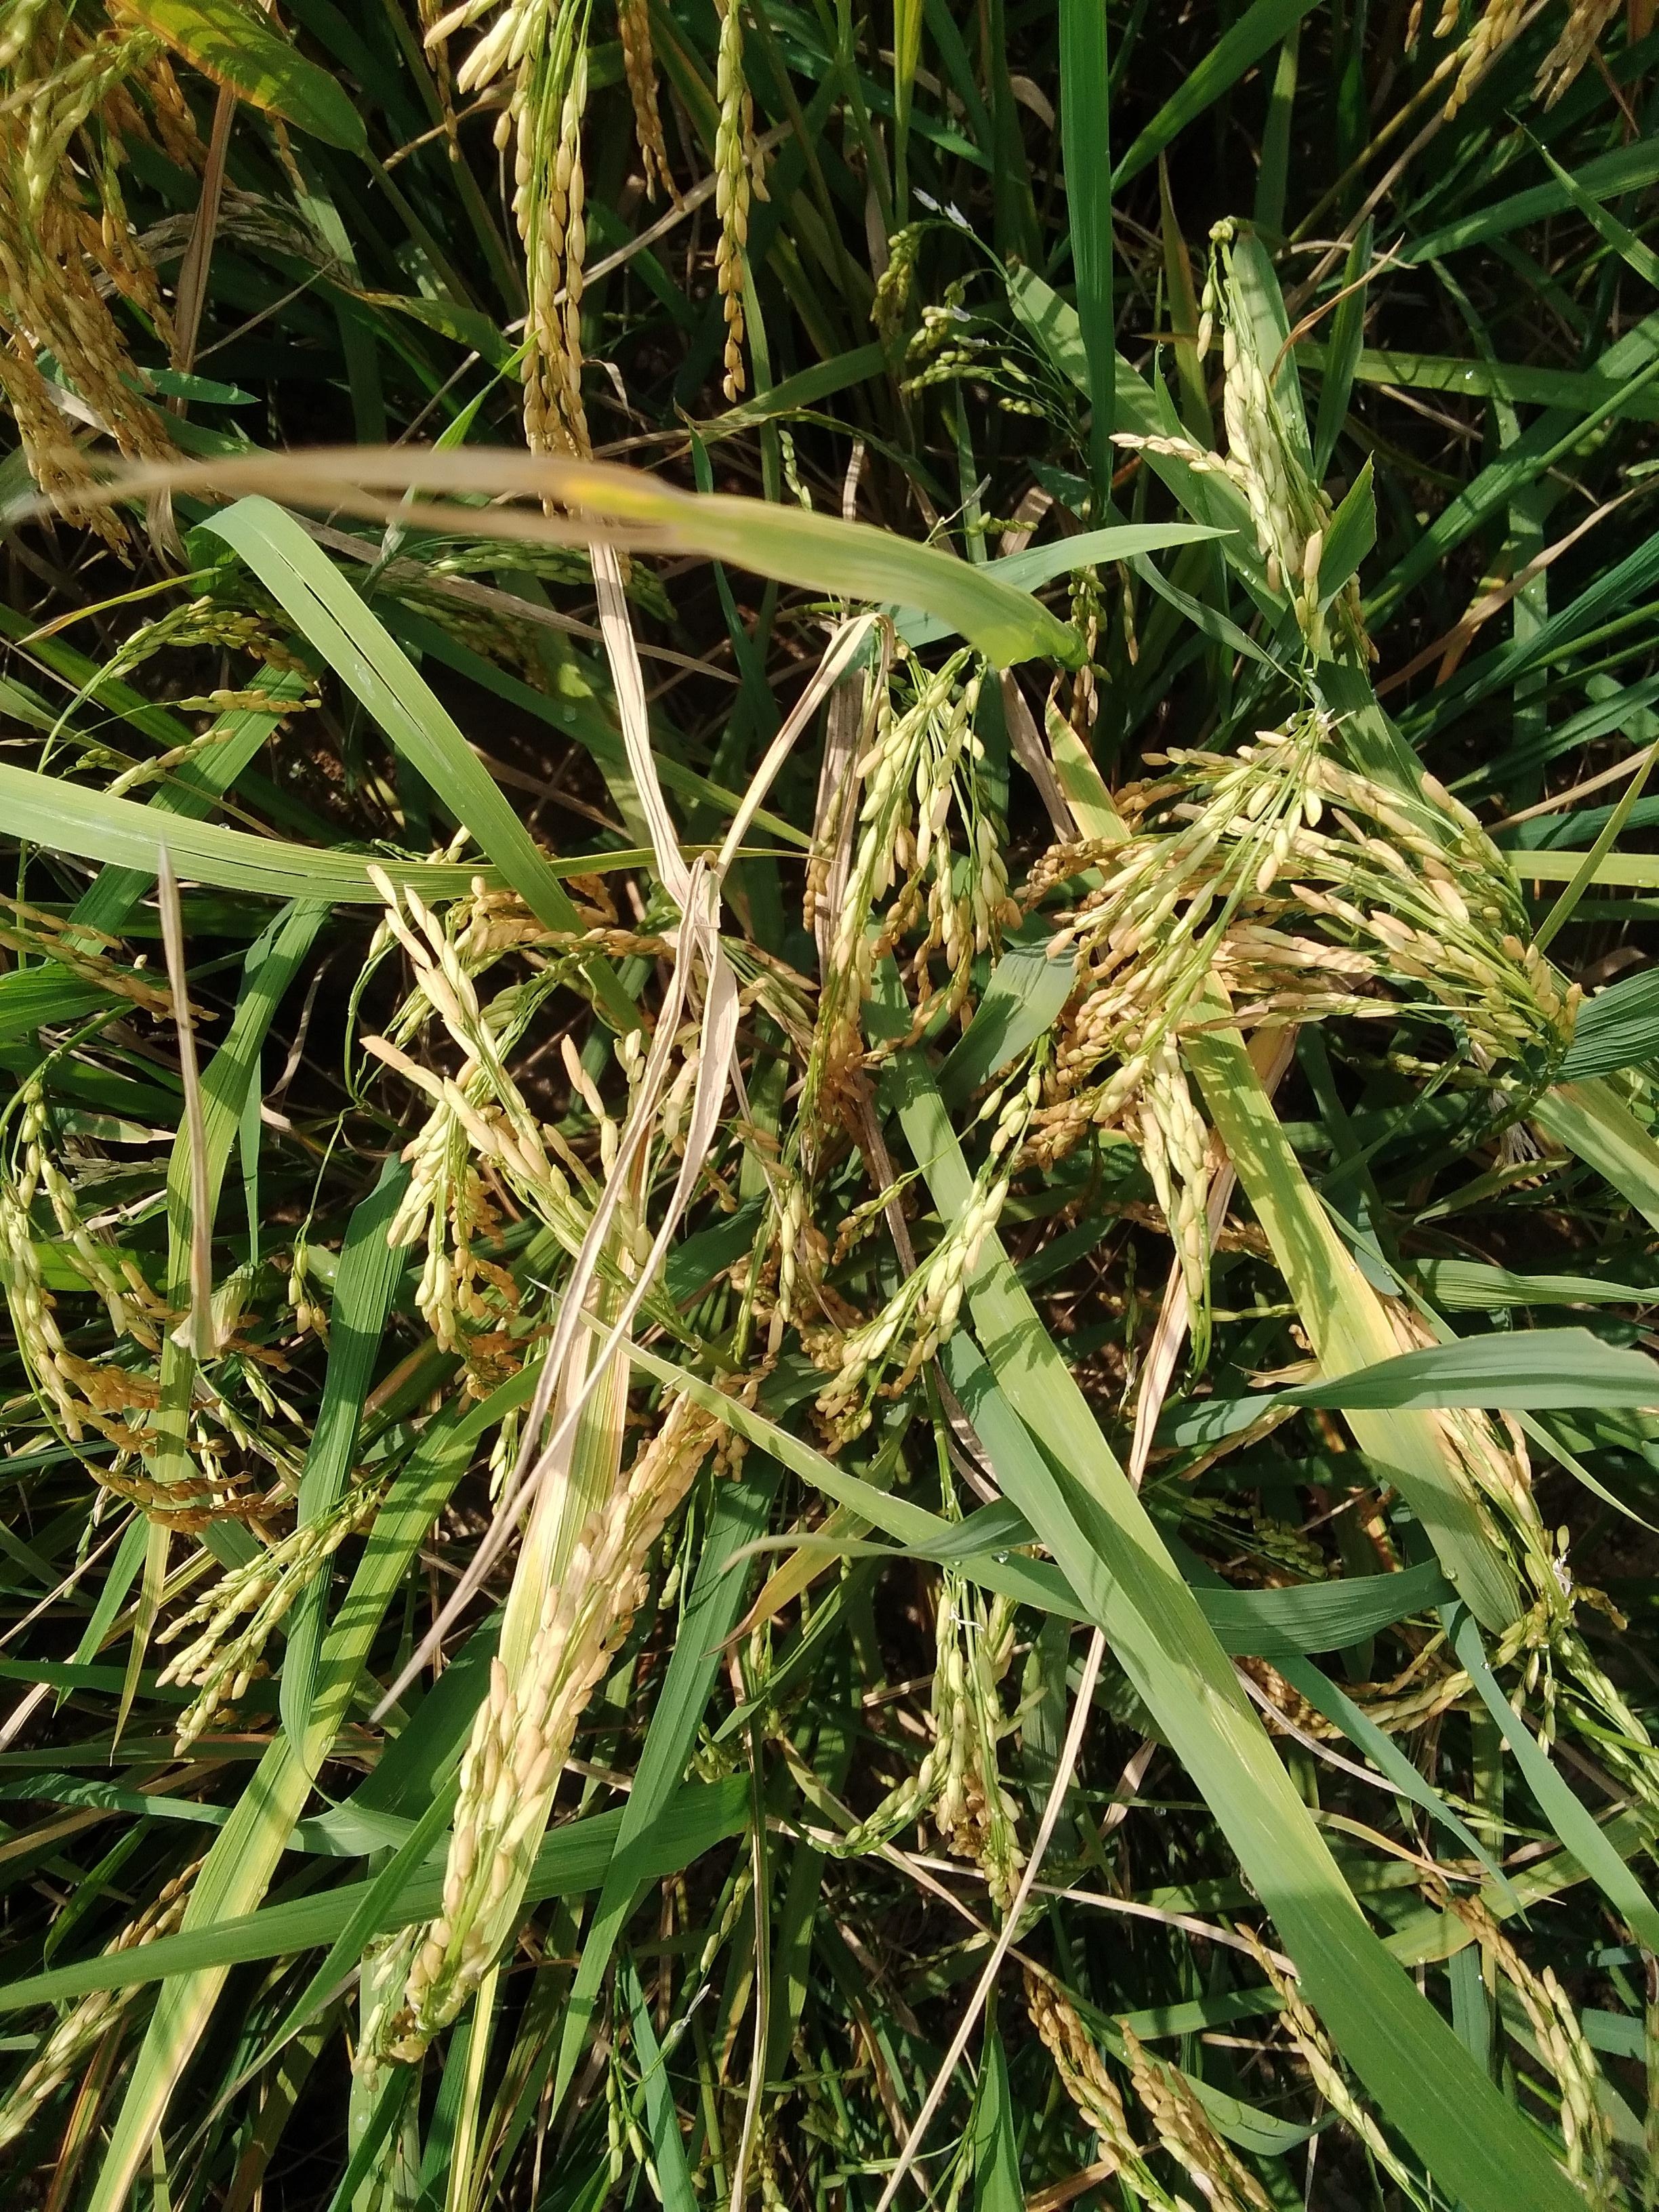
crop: rice
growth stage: ripening
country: Nigeria
